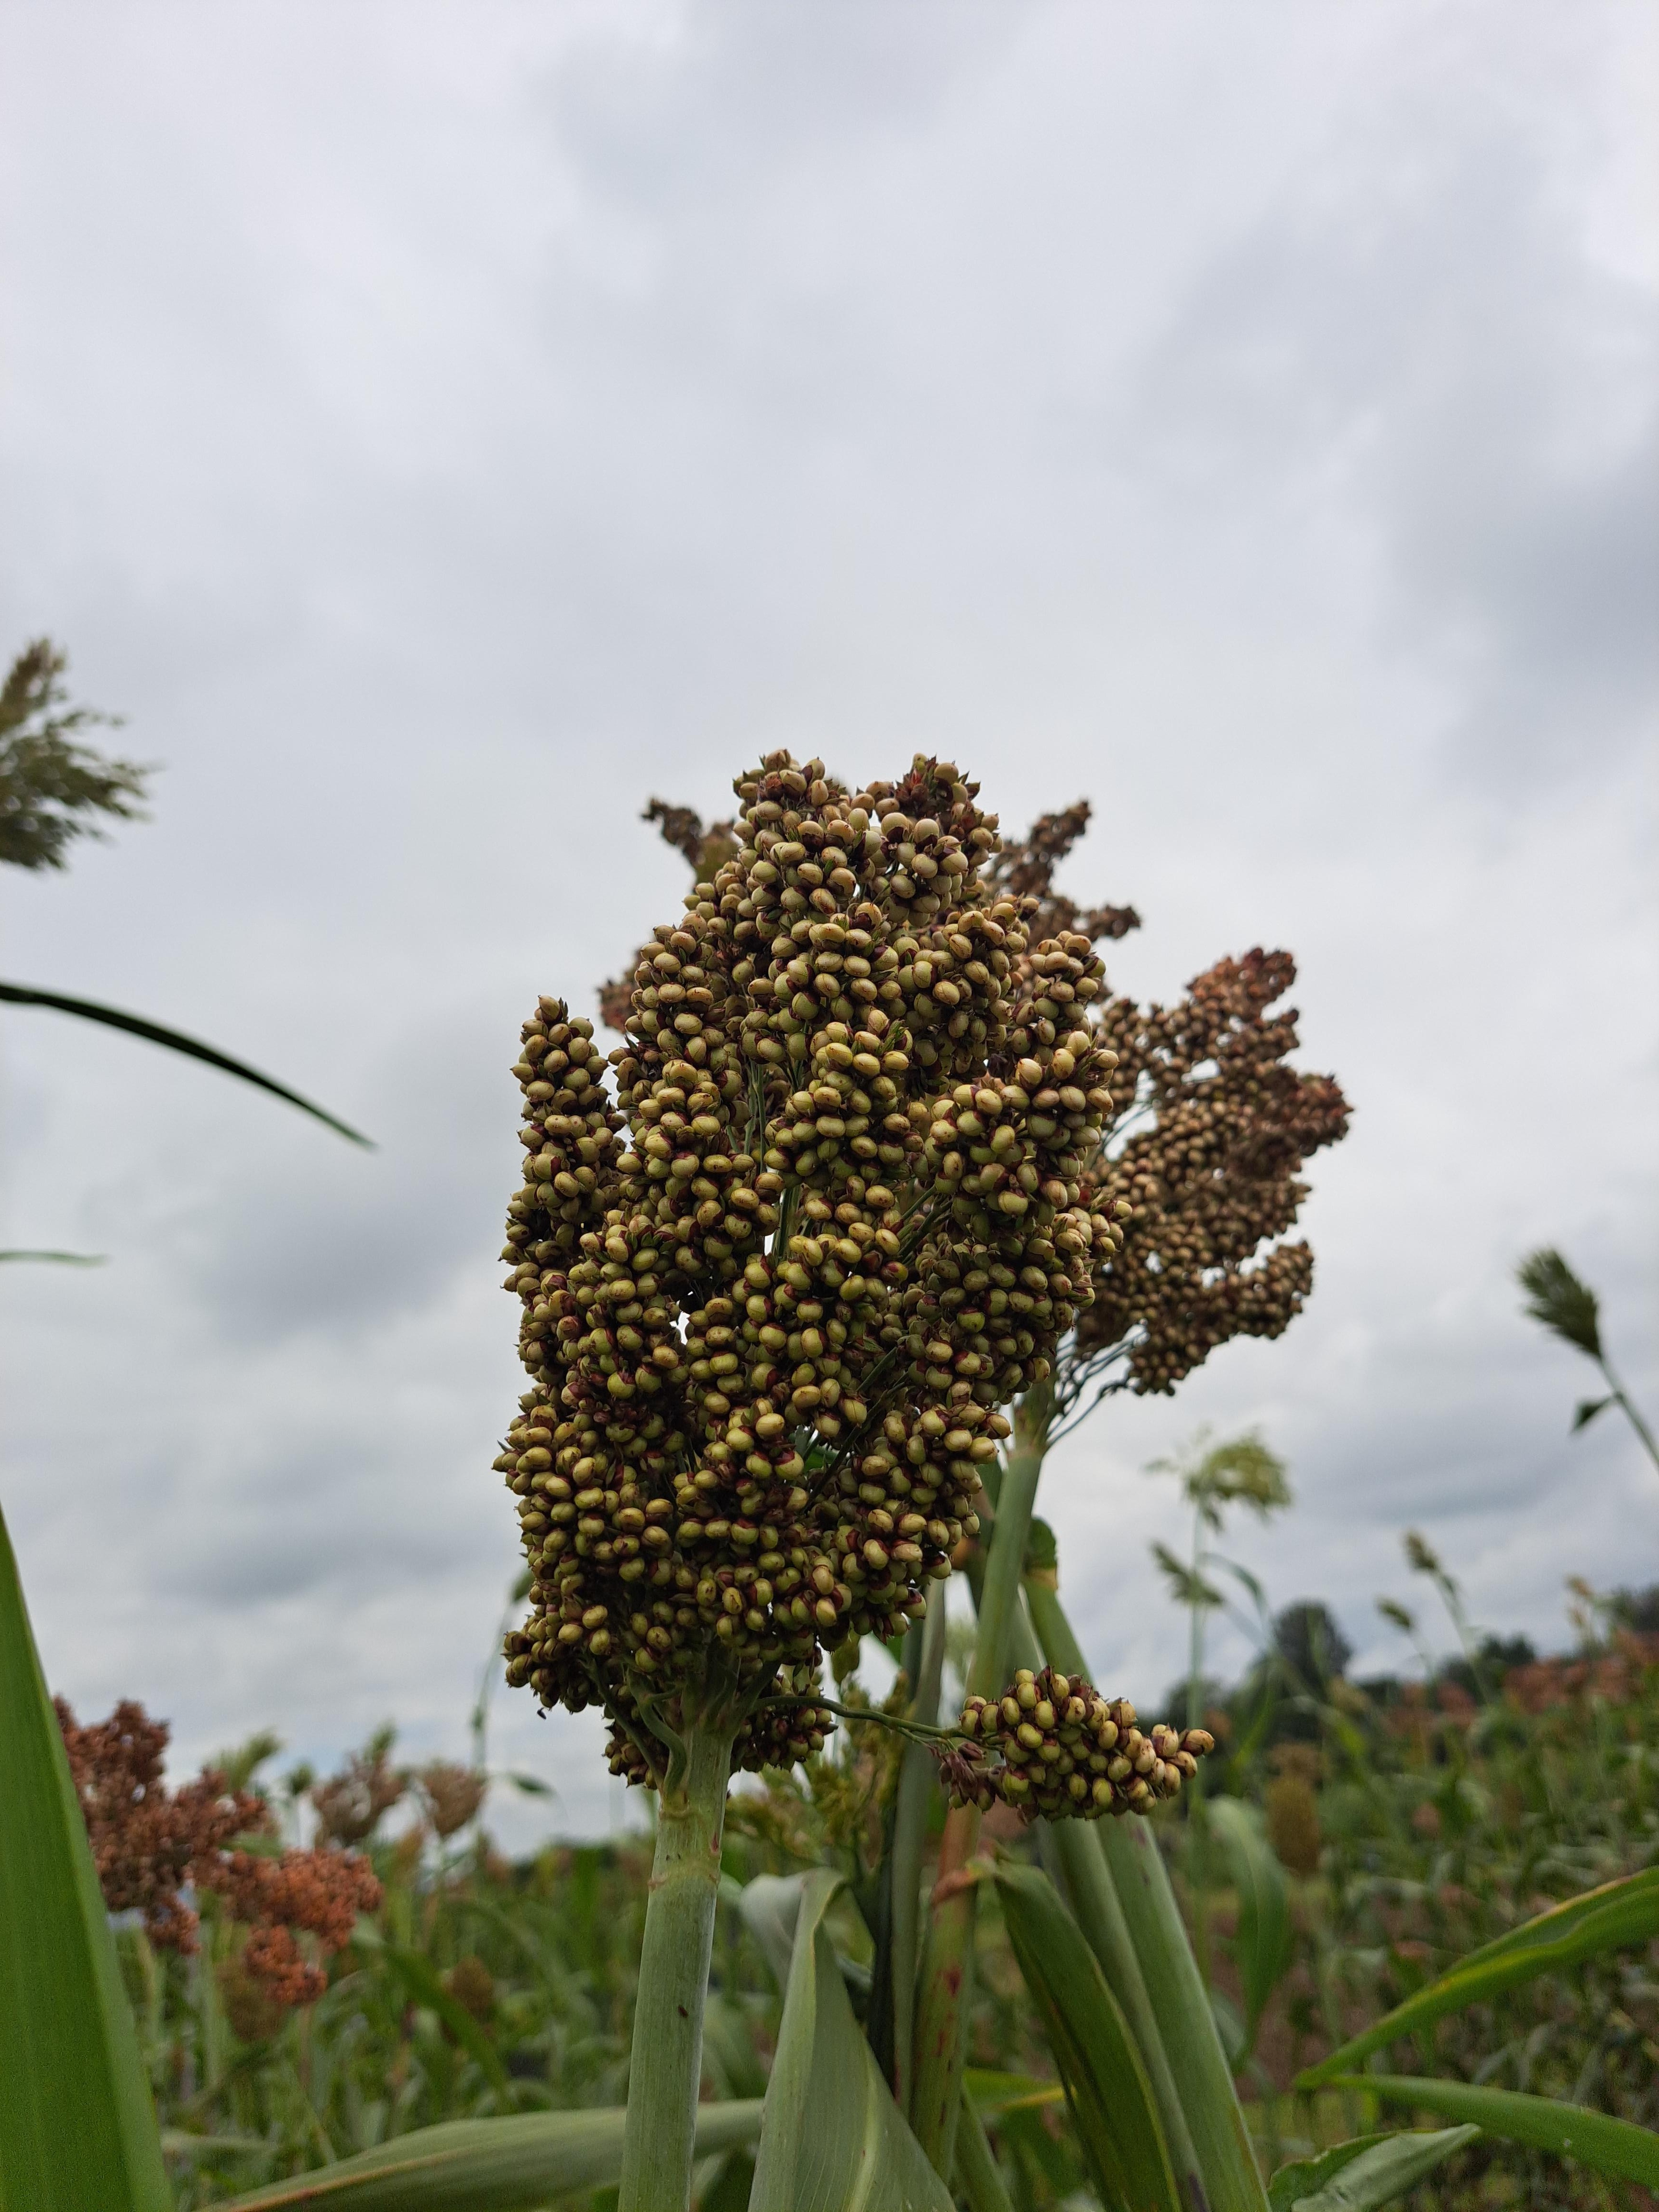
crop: sorghum
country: Tanzania
